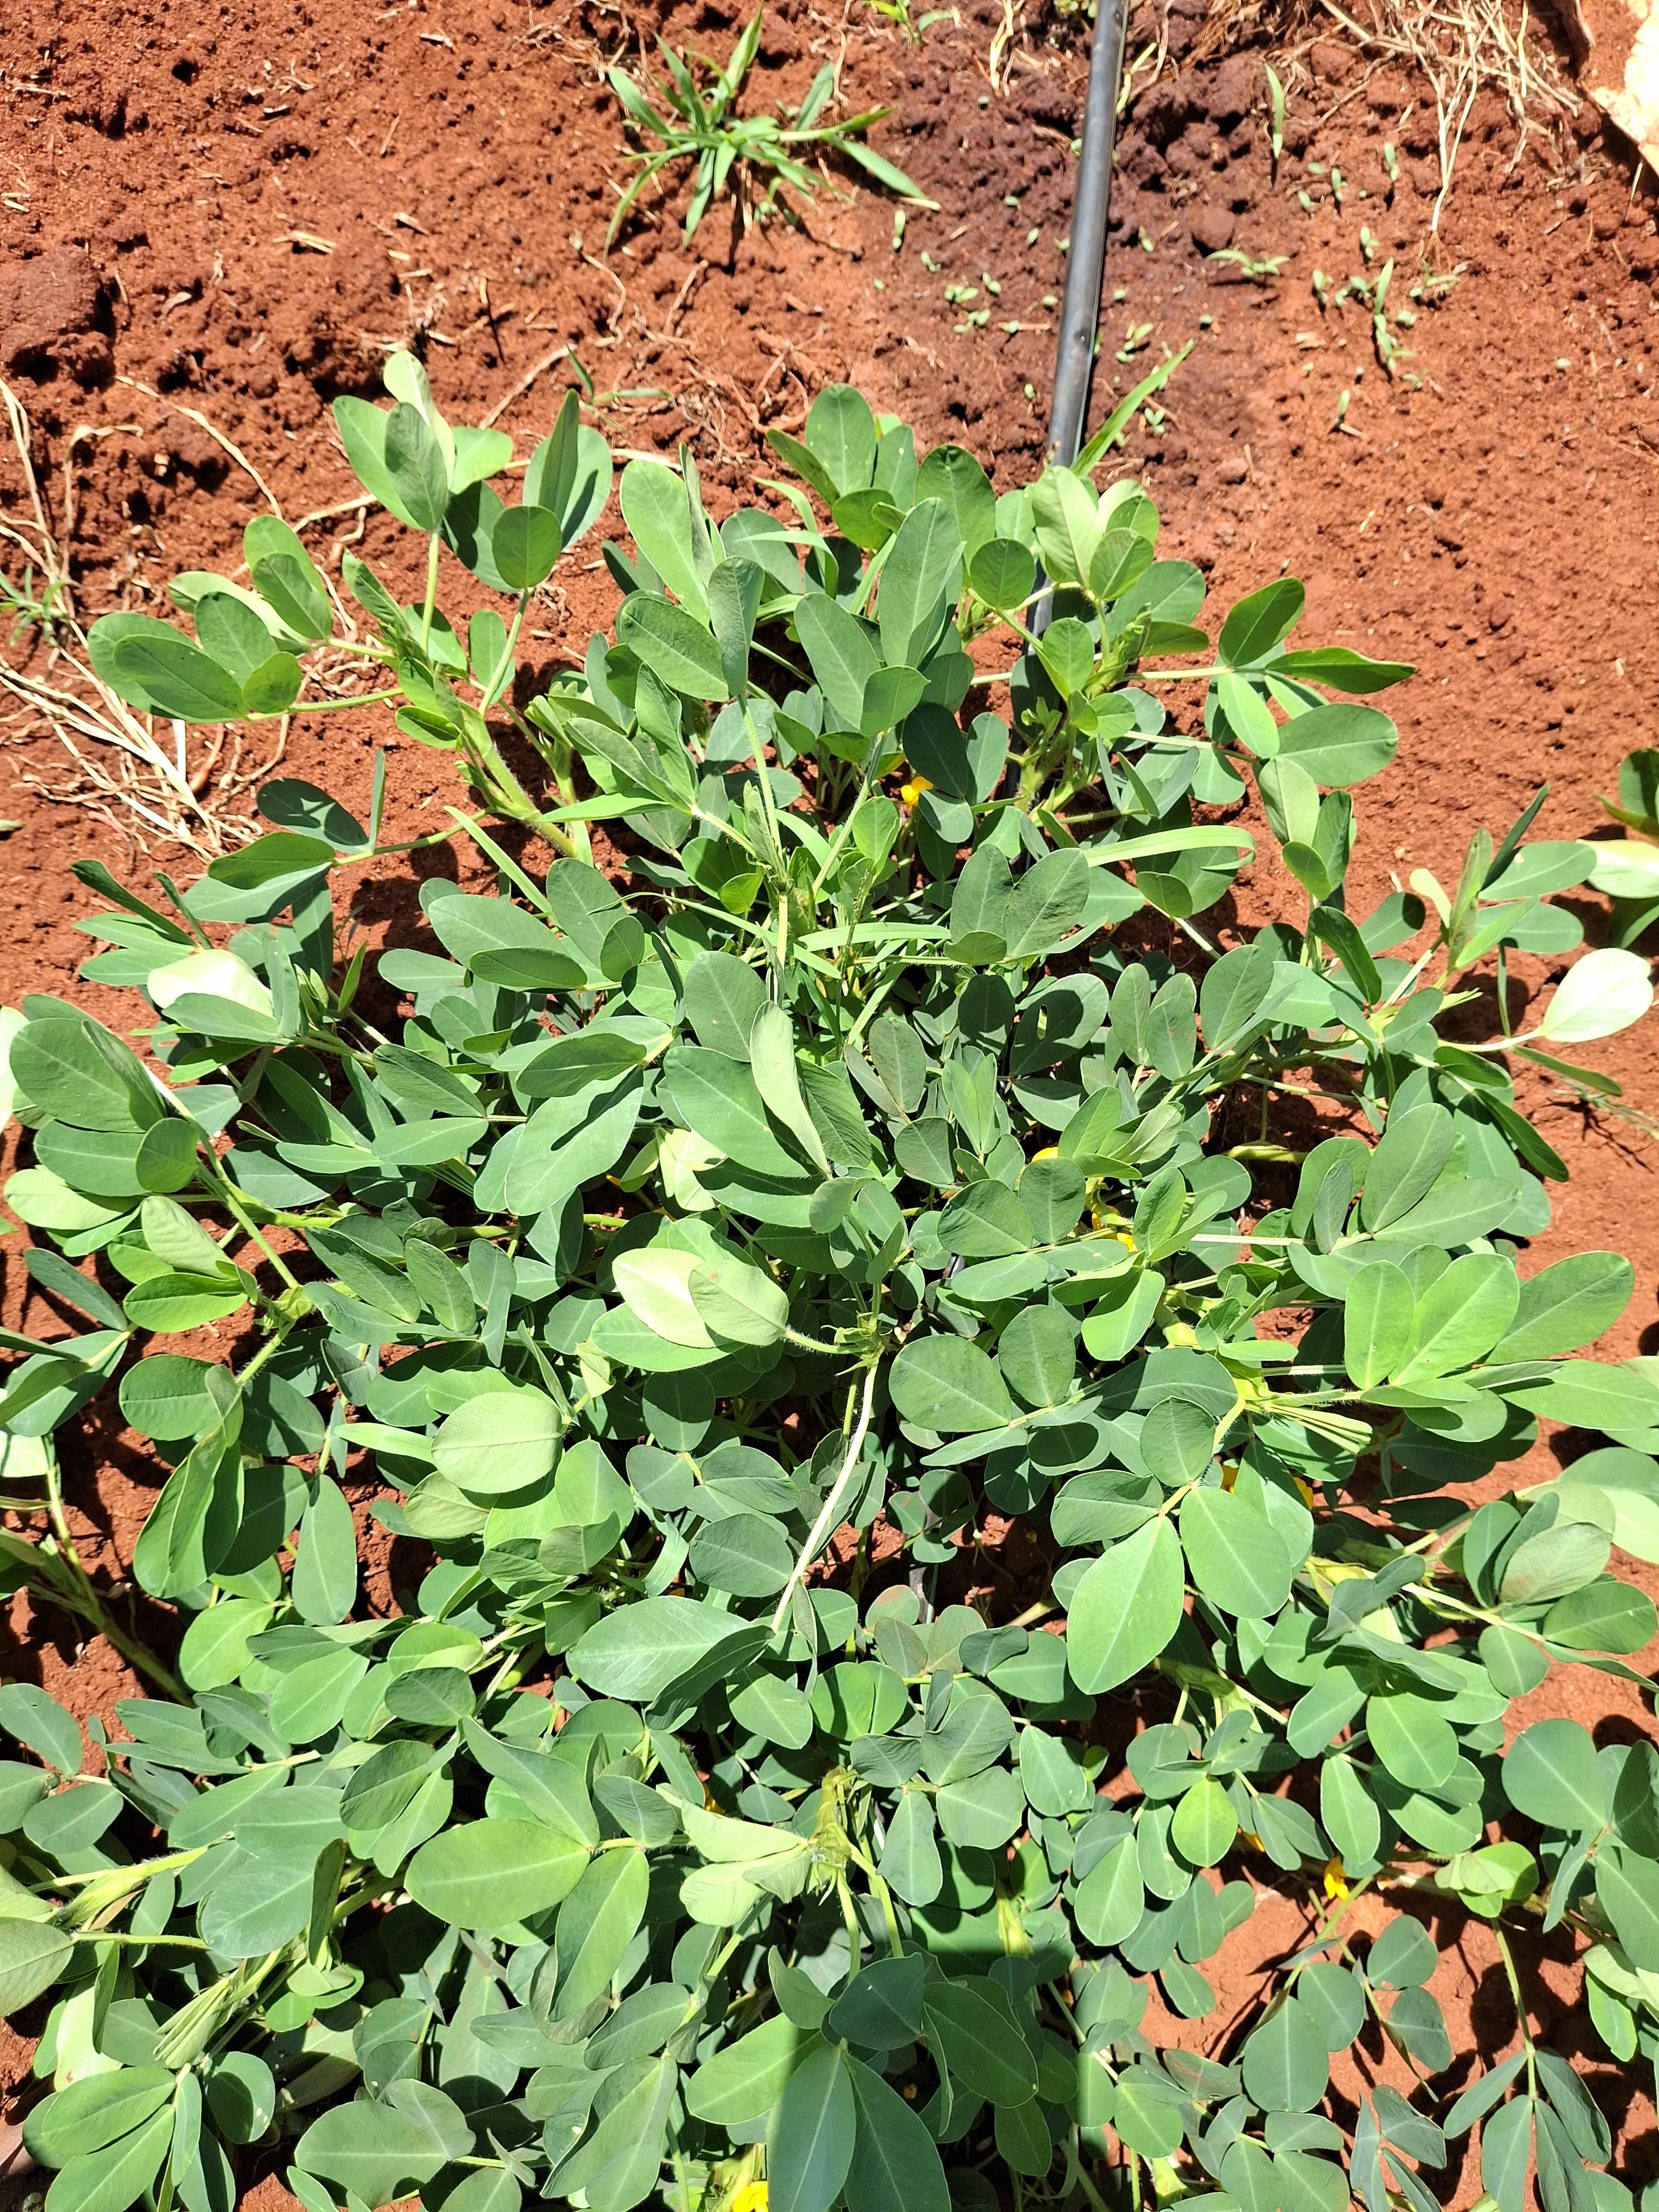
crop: groundnut
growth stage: flowering
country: Kenya
